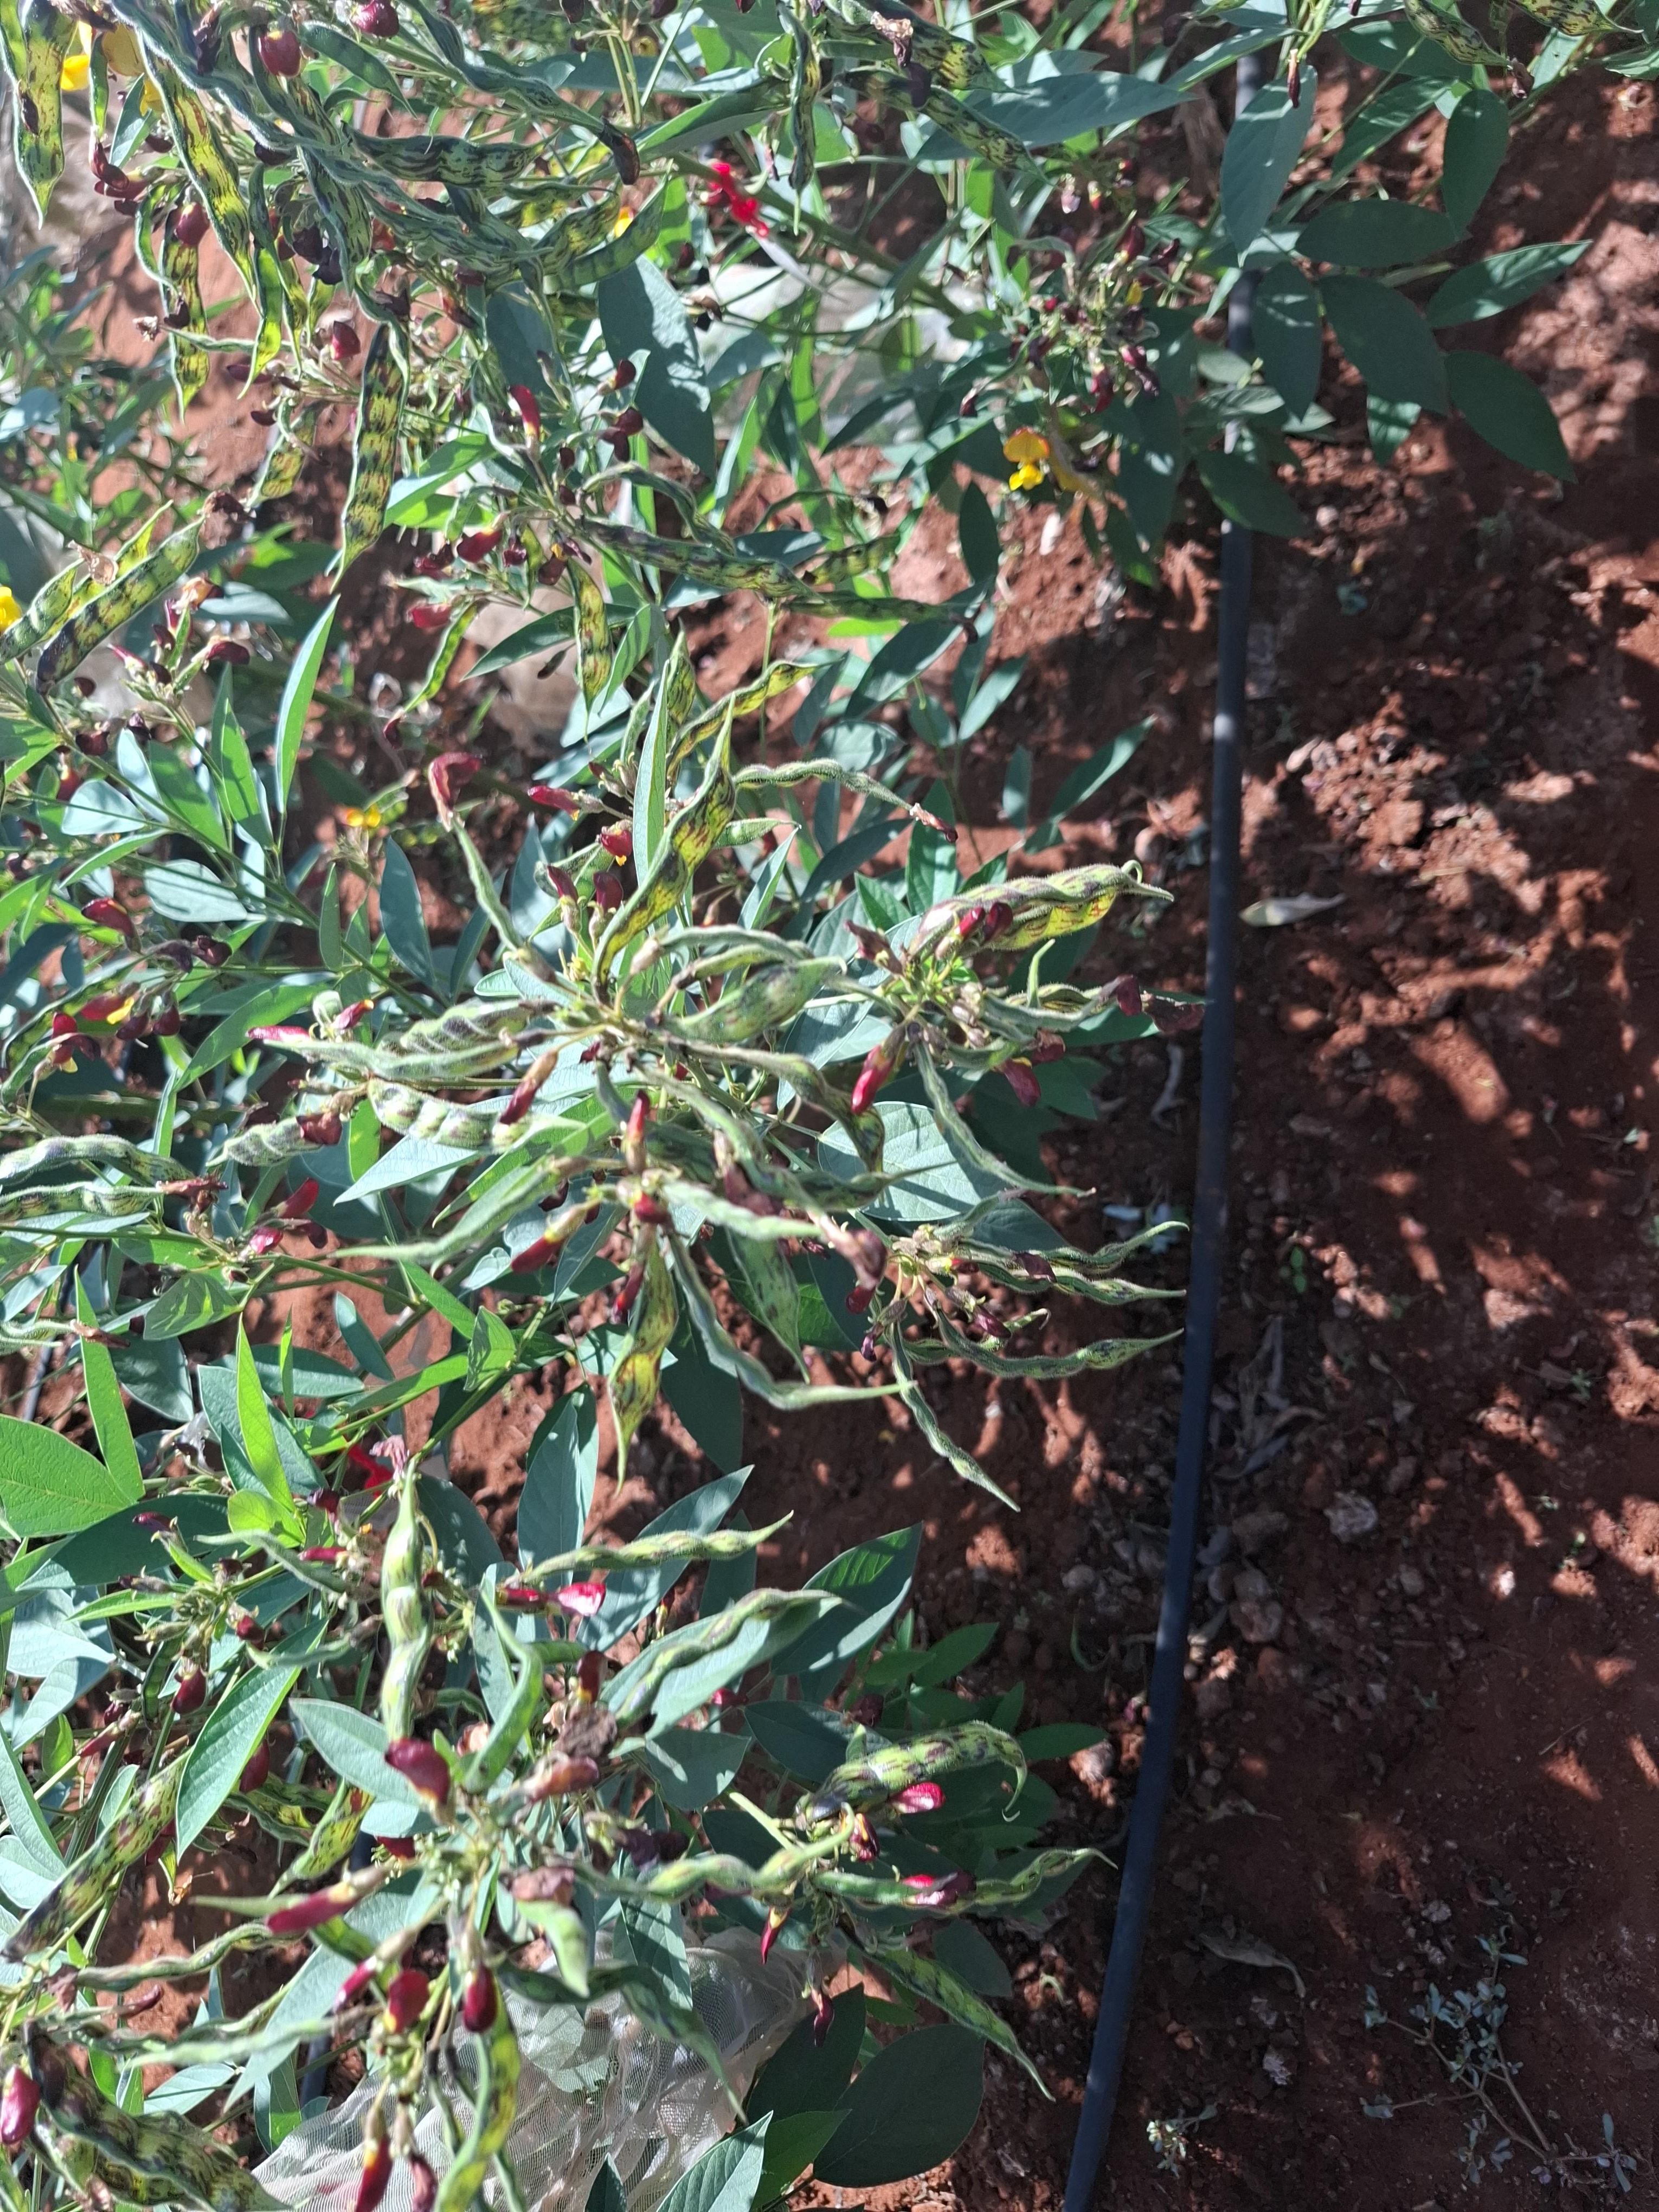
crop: pigeonpea
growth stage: development pod
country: Kenya
